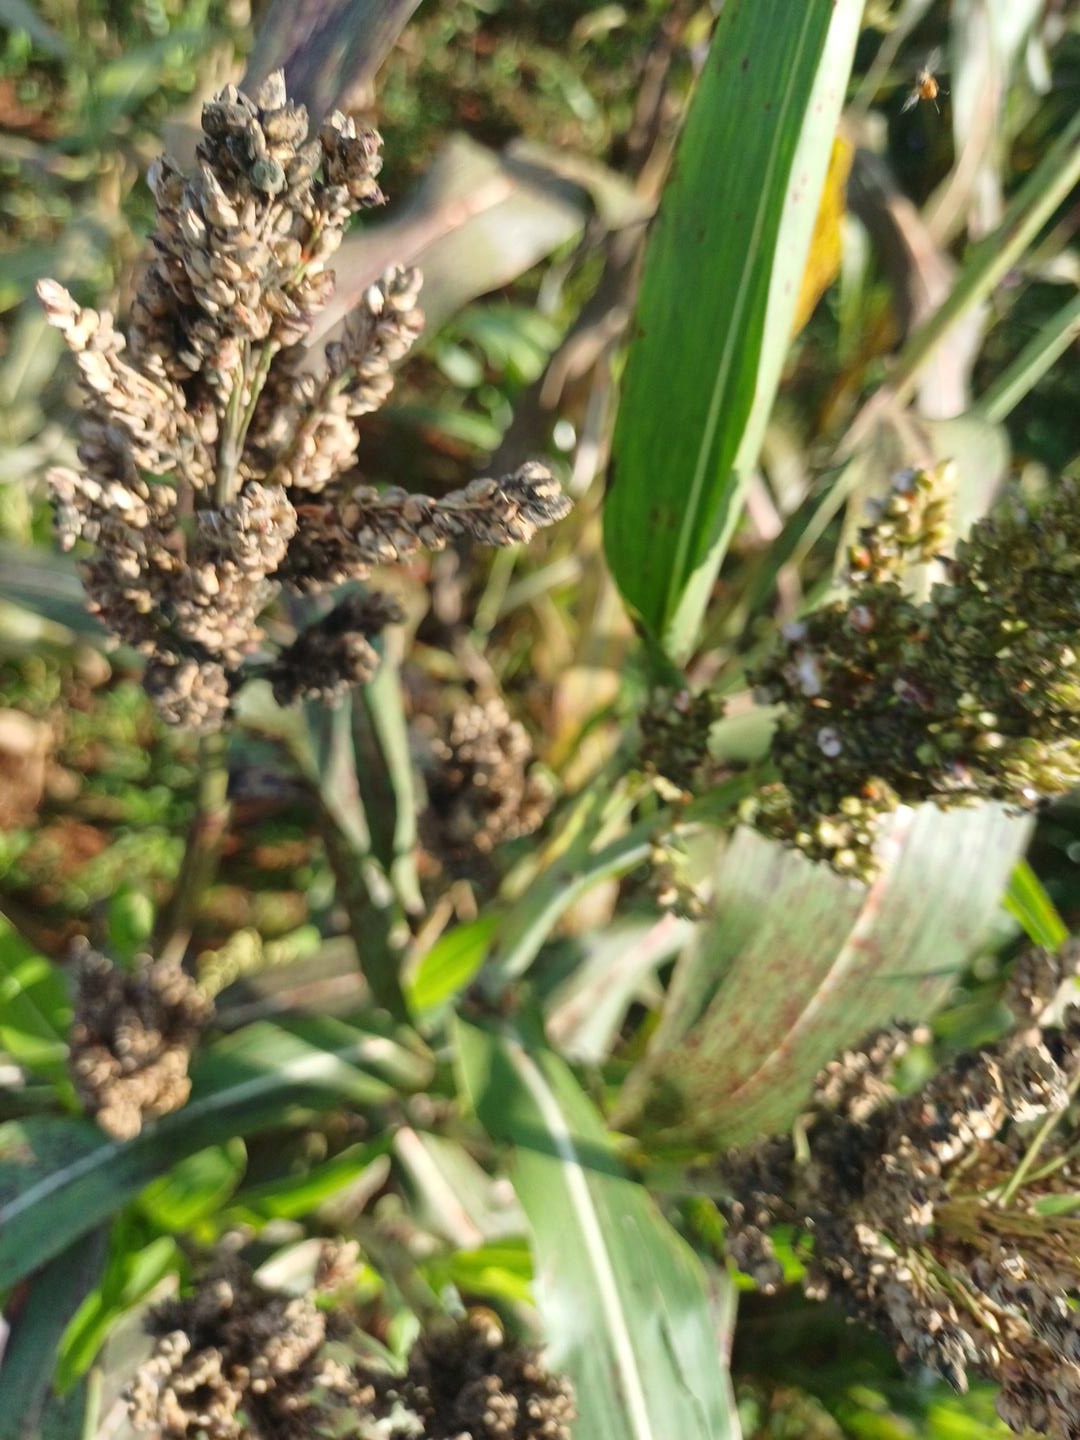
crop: sorghum
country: Kenya
